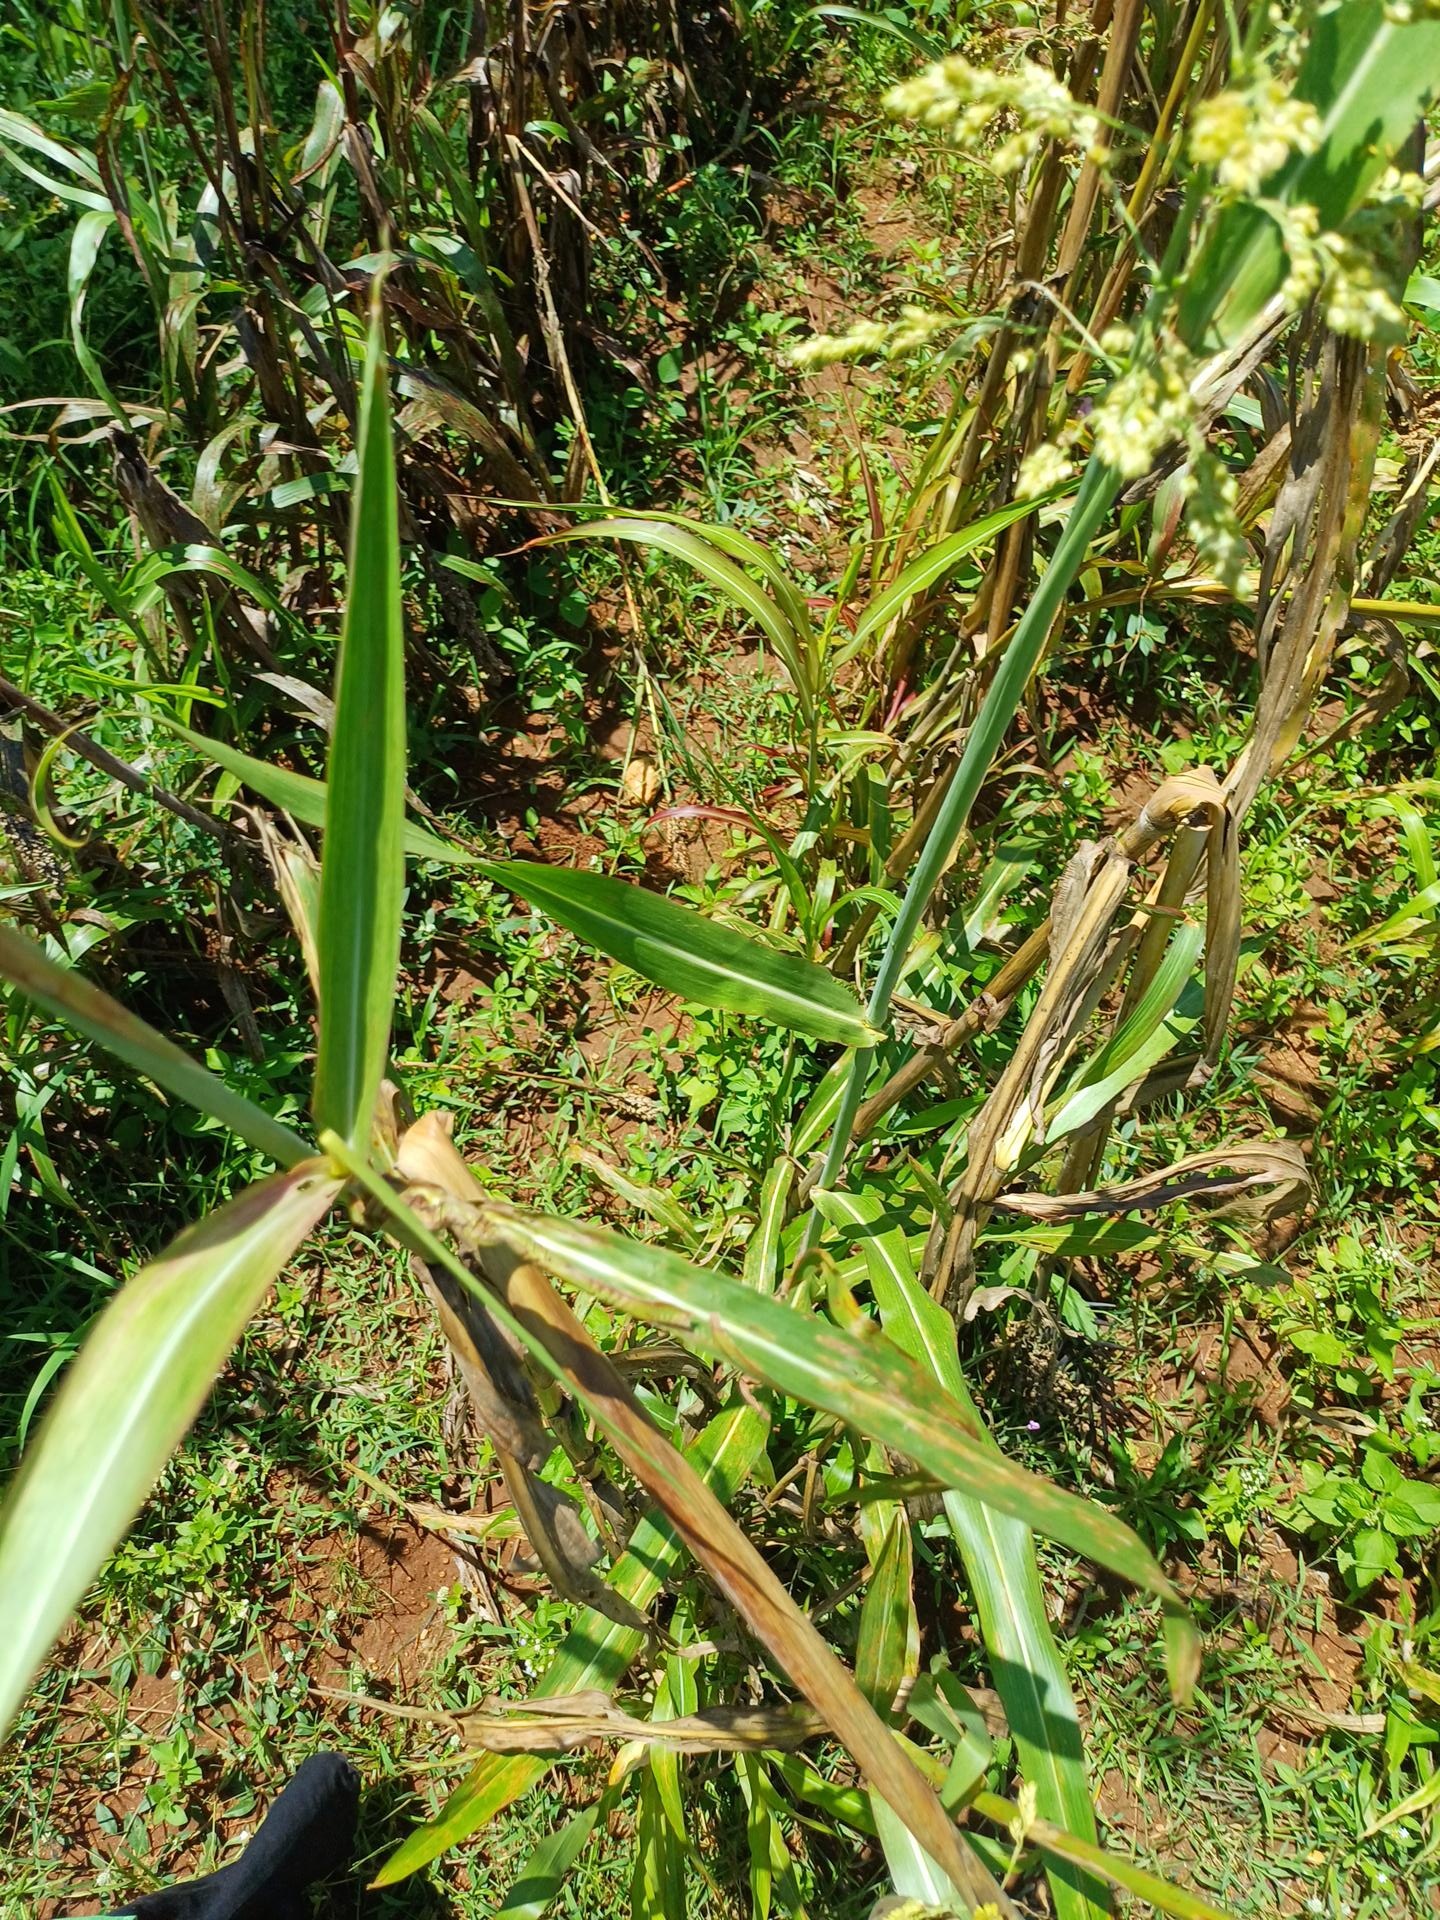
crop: sorghum
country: Kenya
